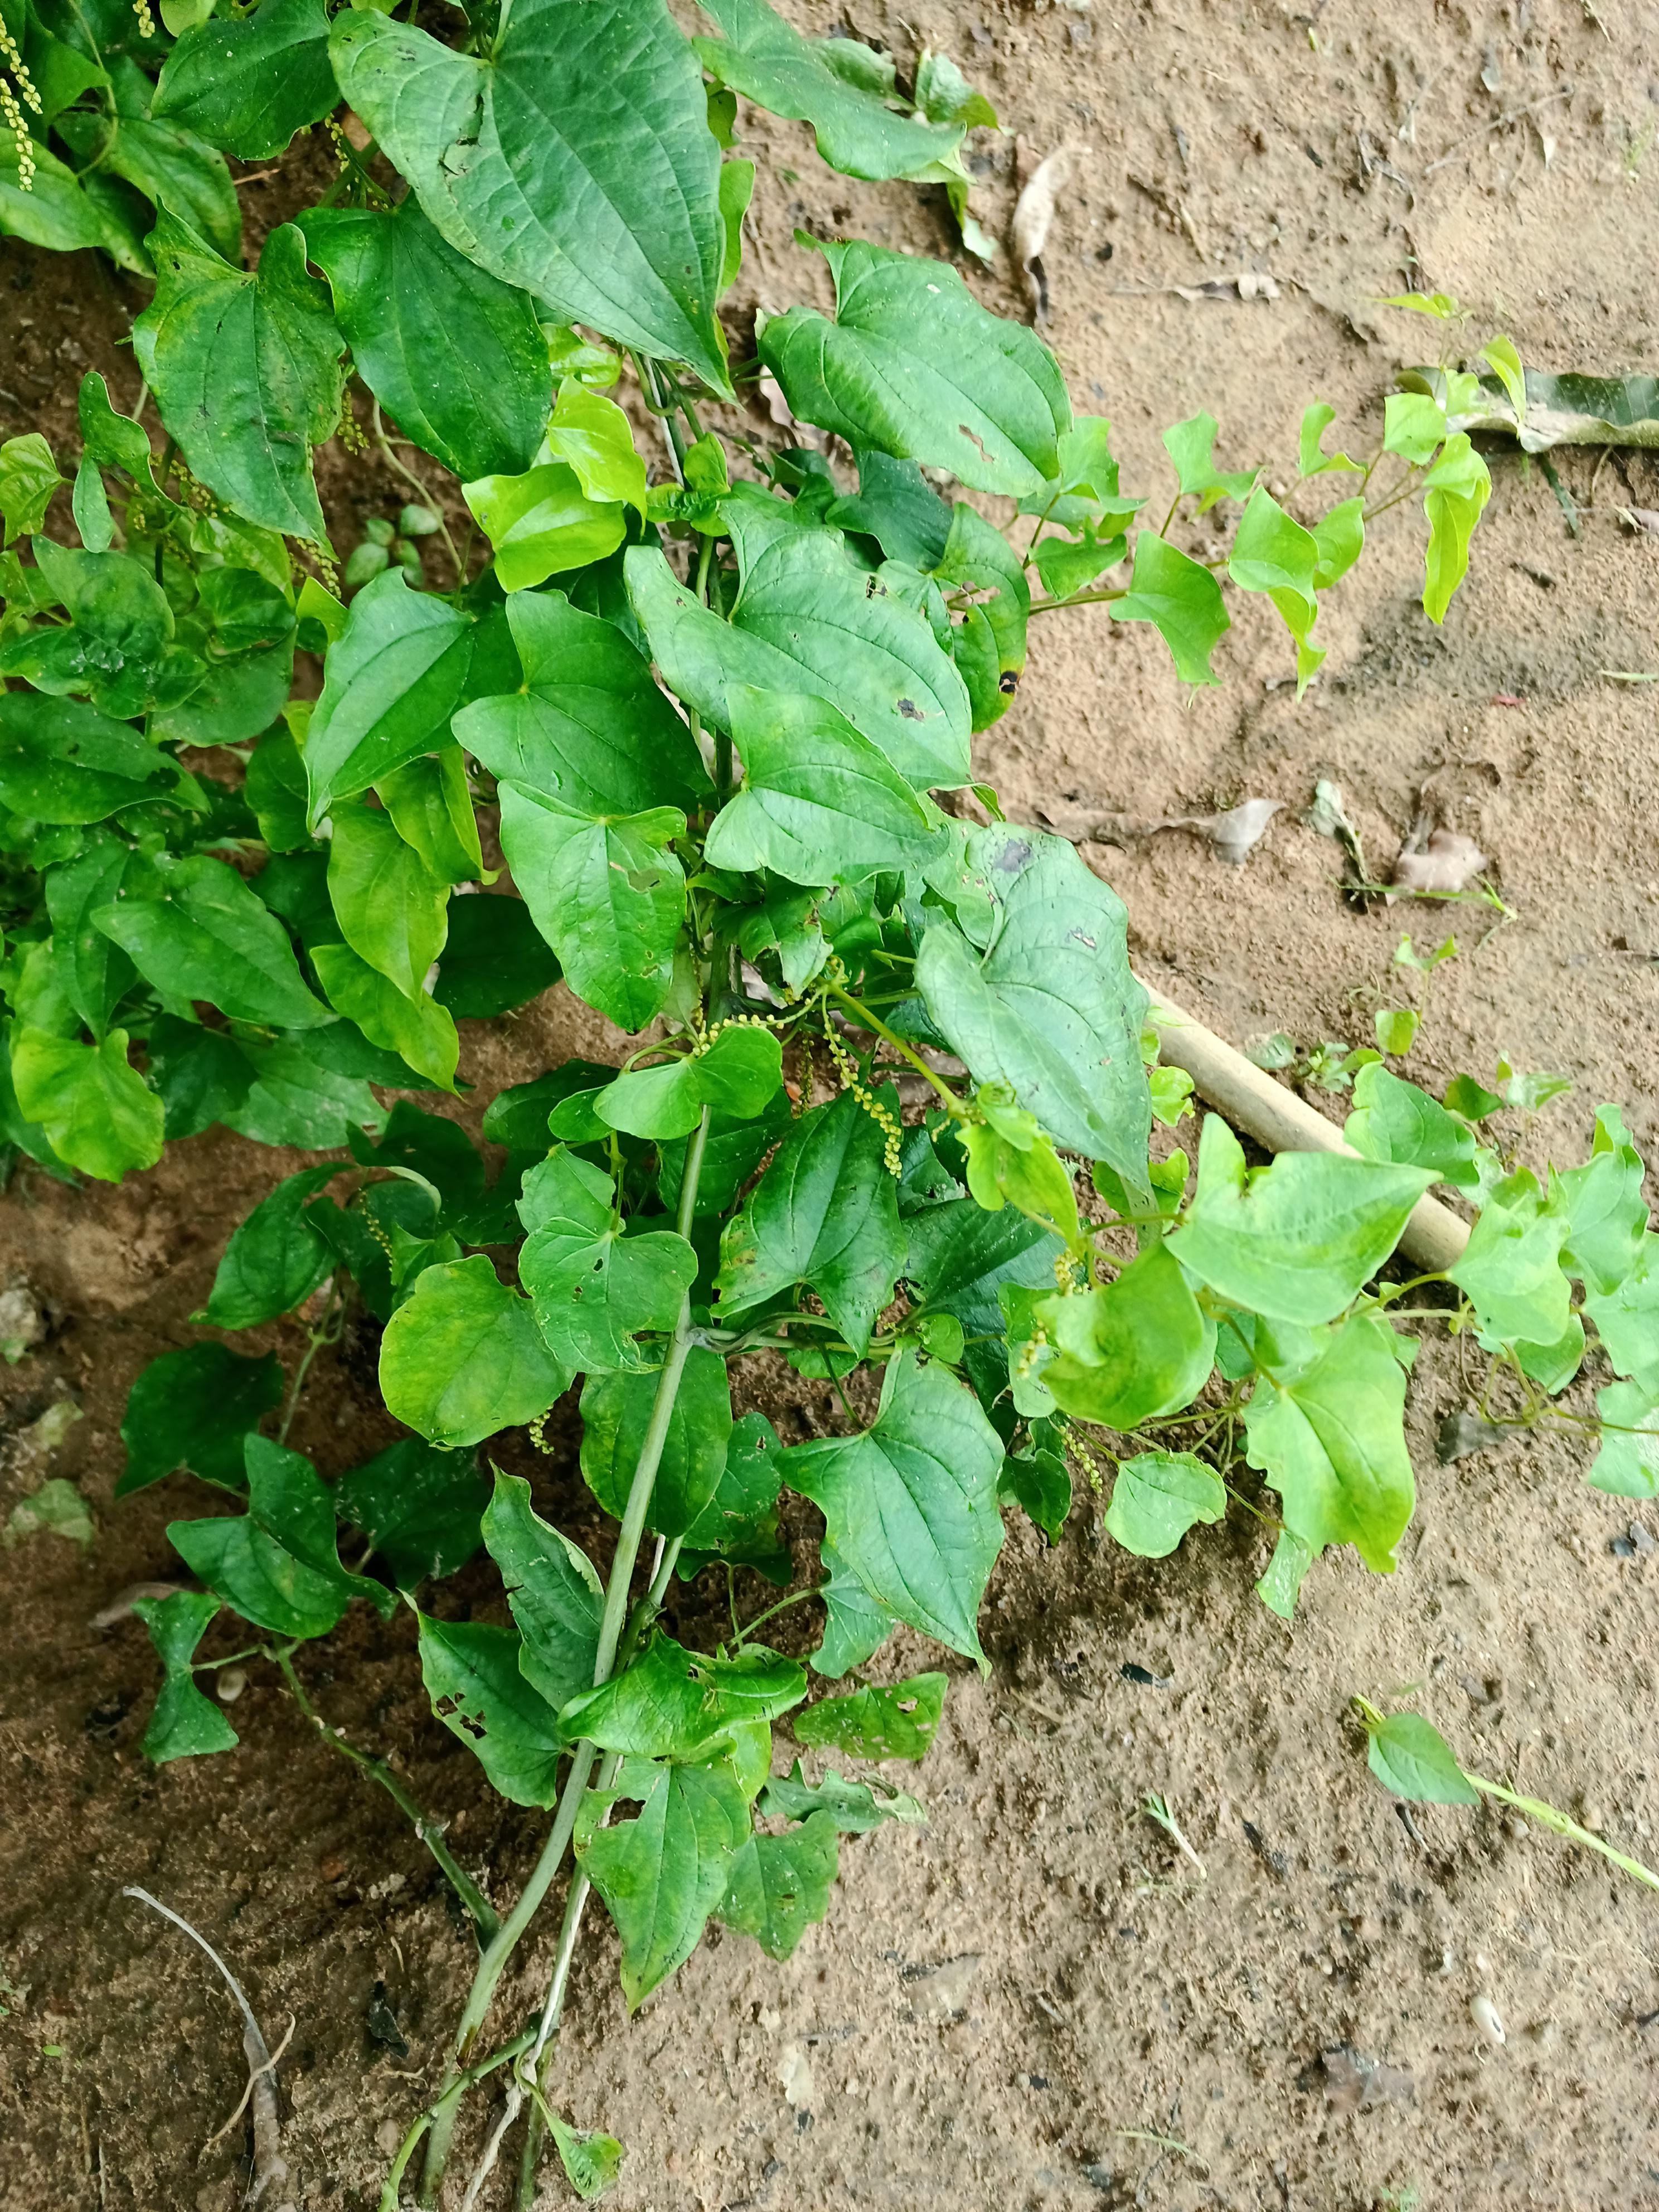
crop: yam
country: Nigeria
